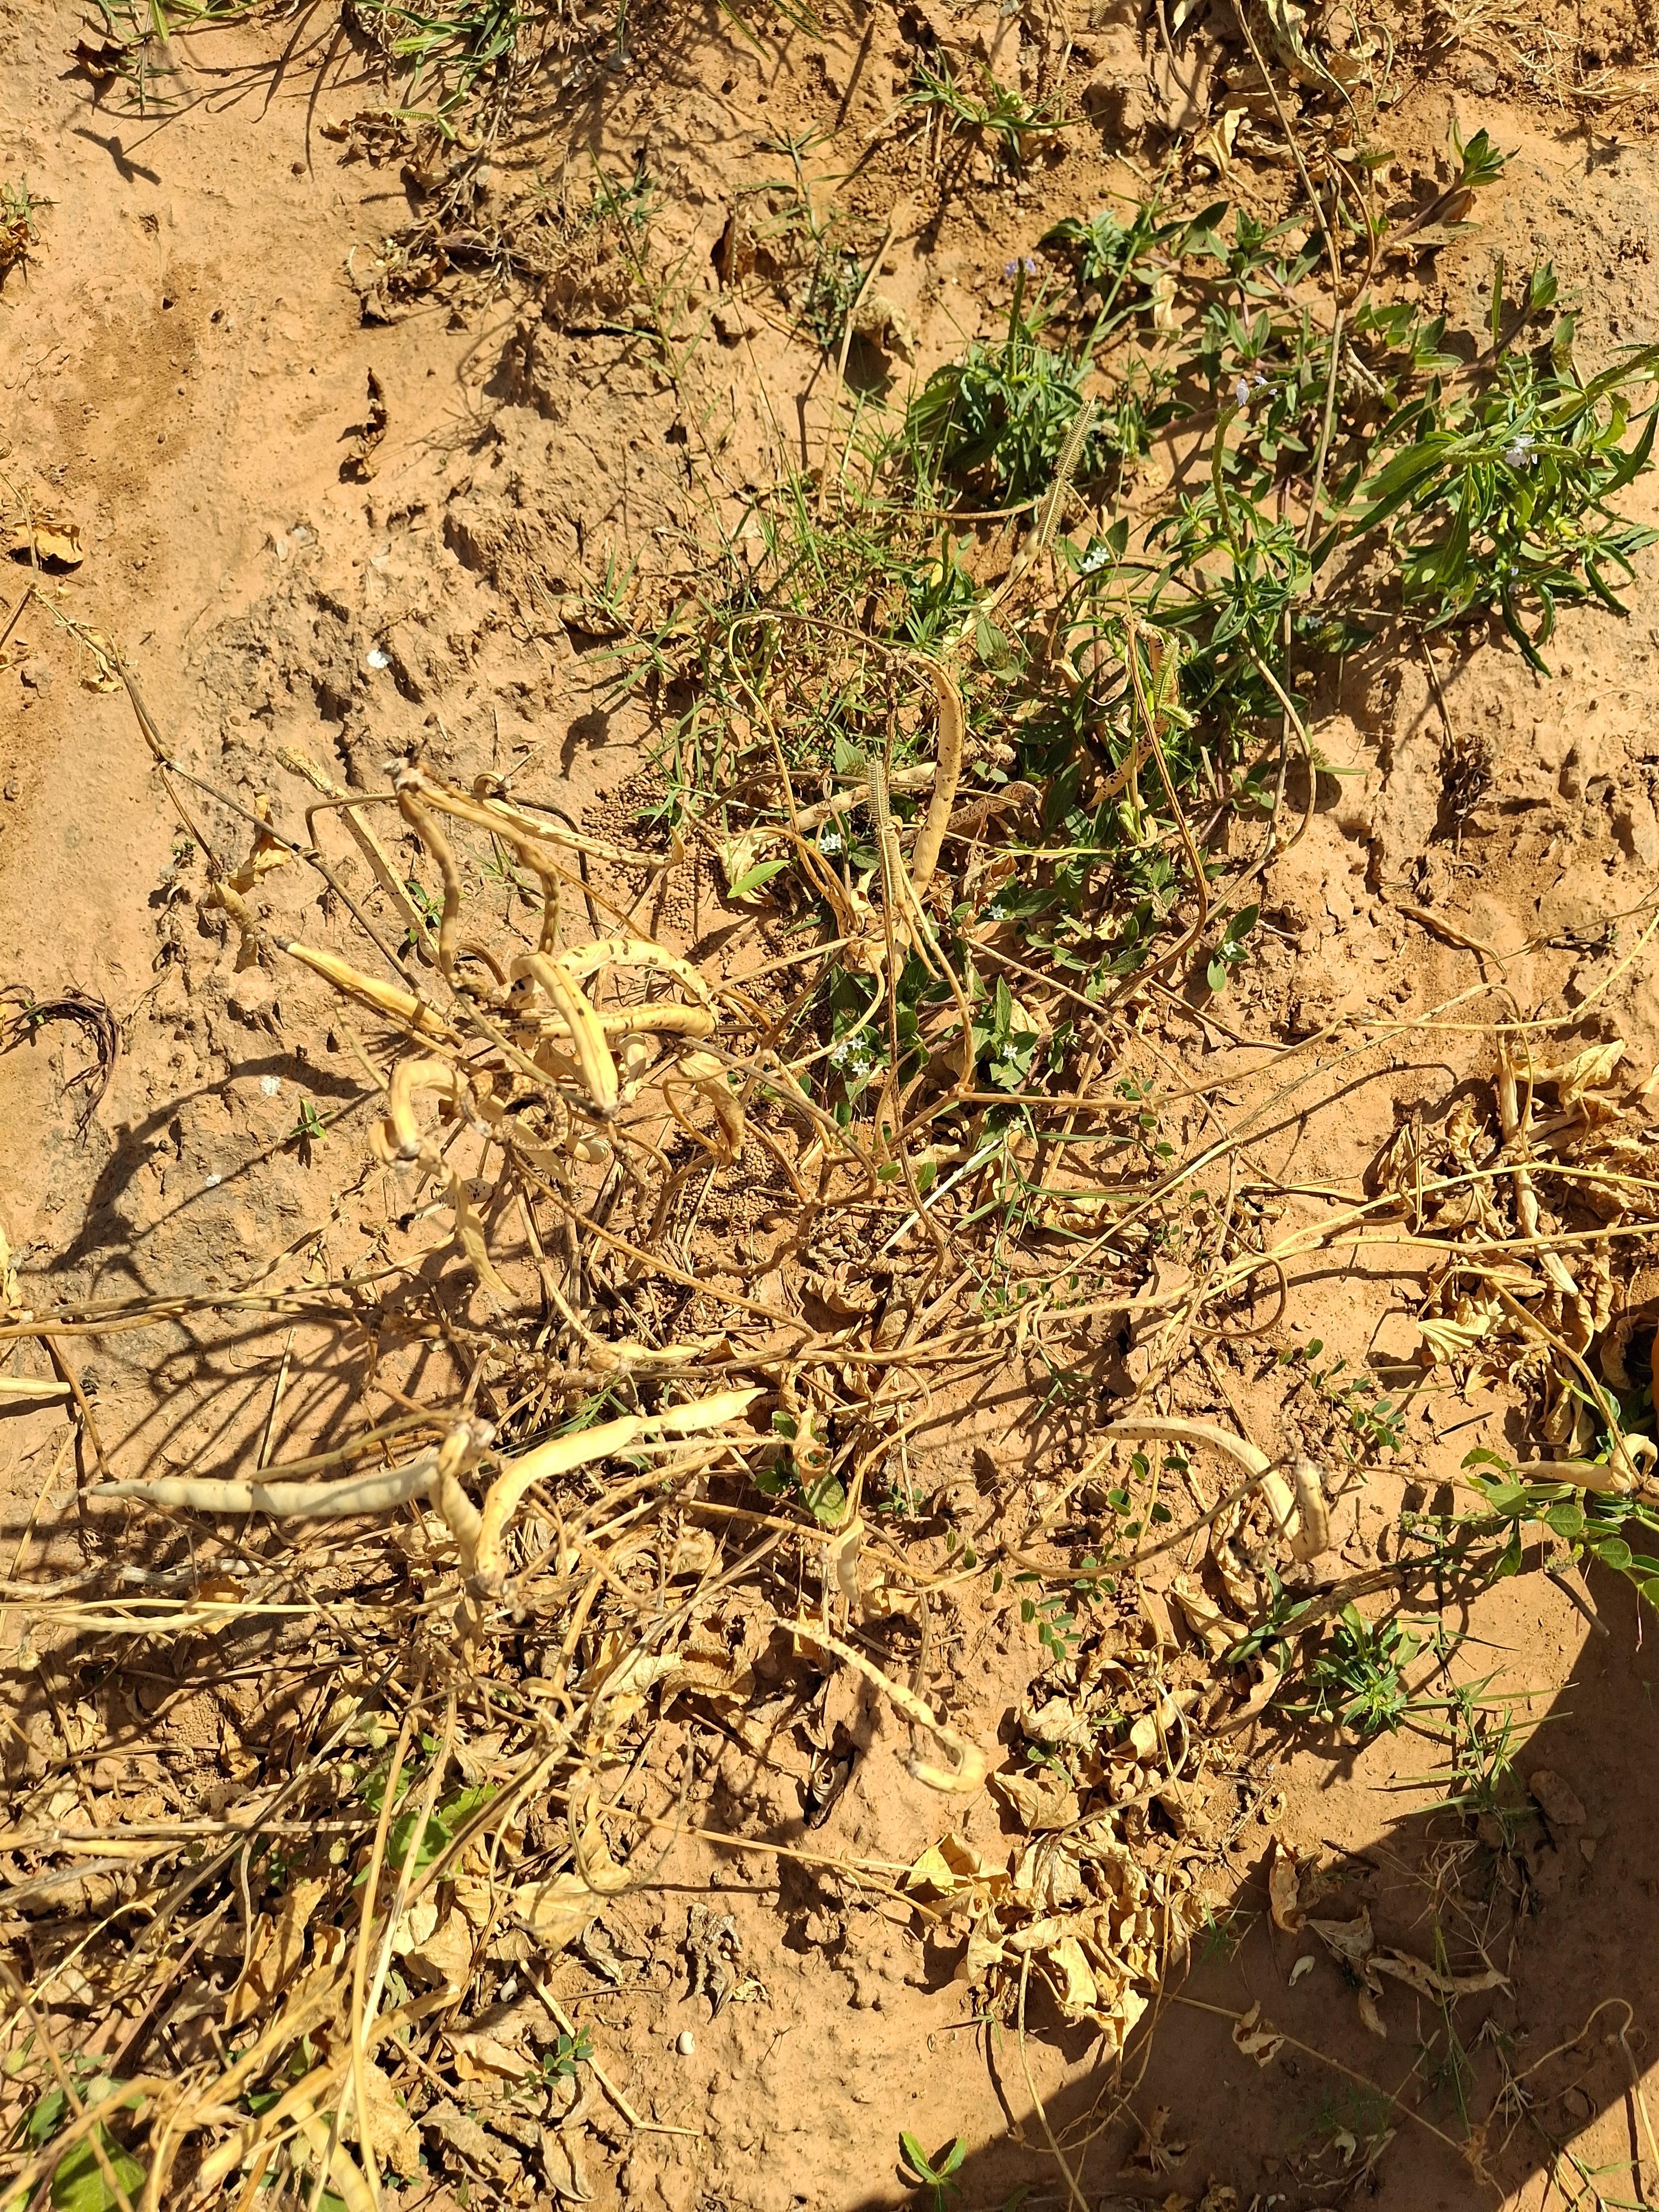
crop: cowpea
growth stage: maturity
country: Nigeria
